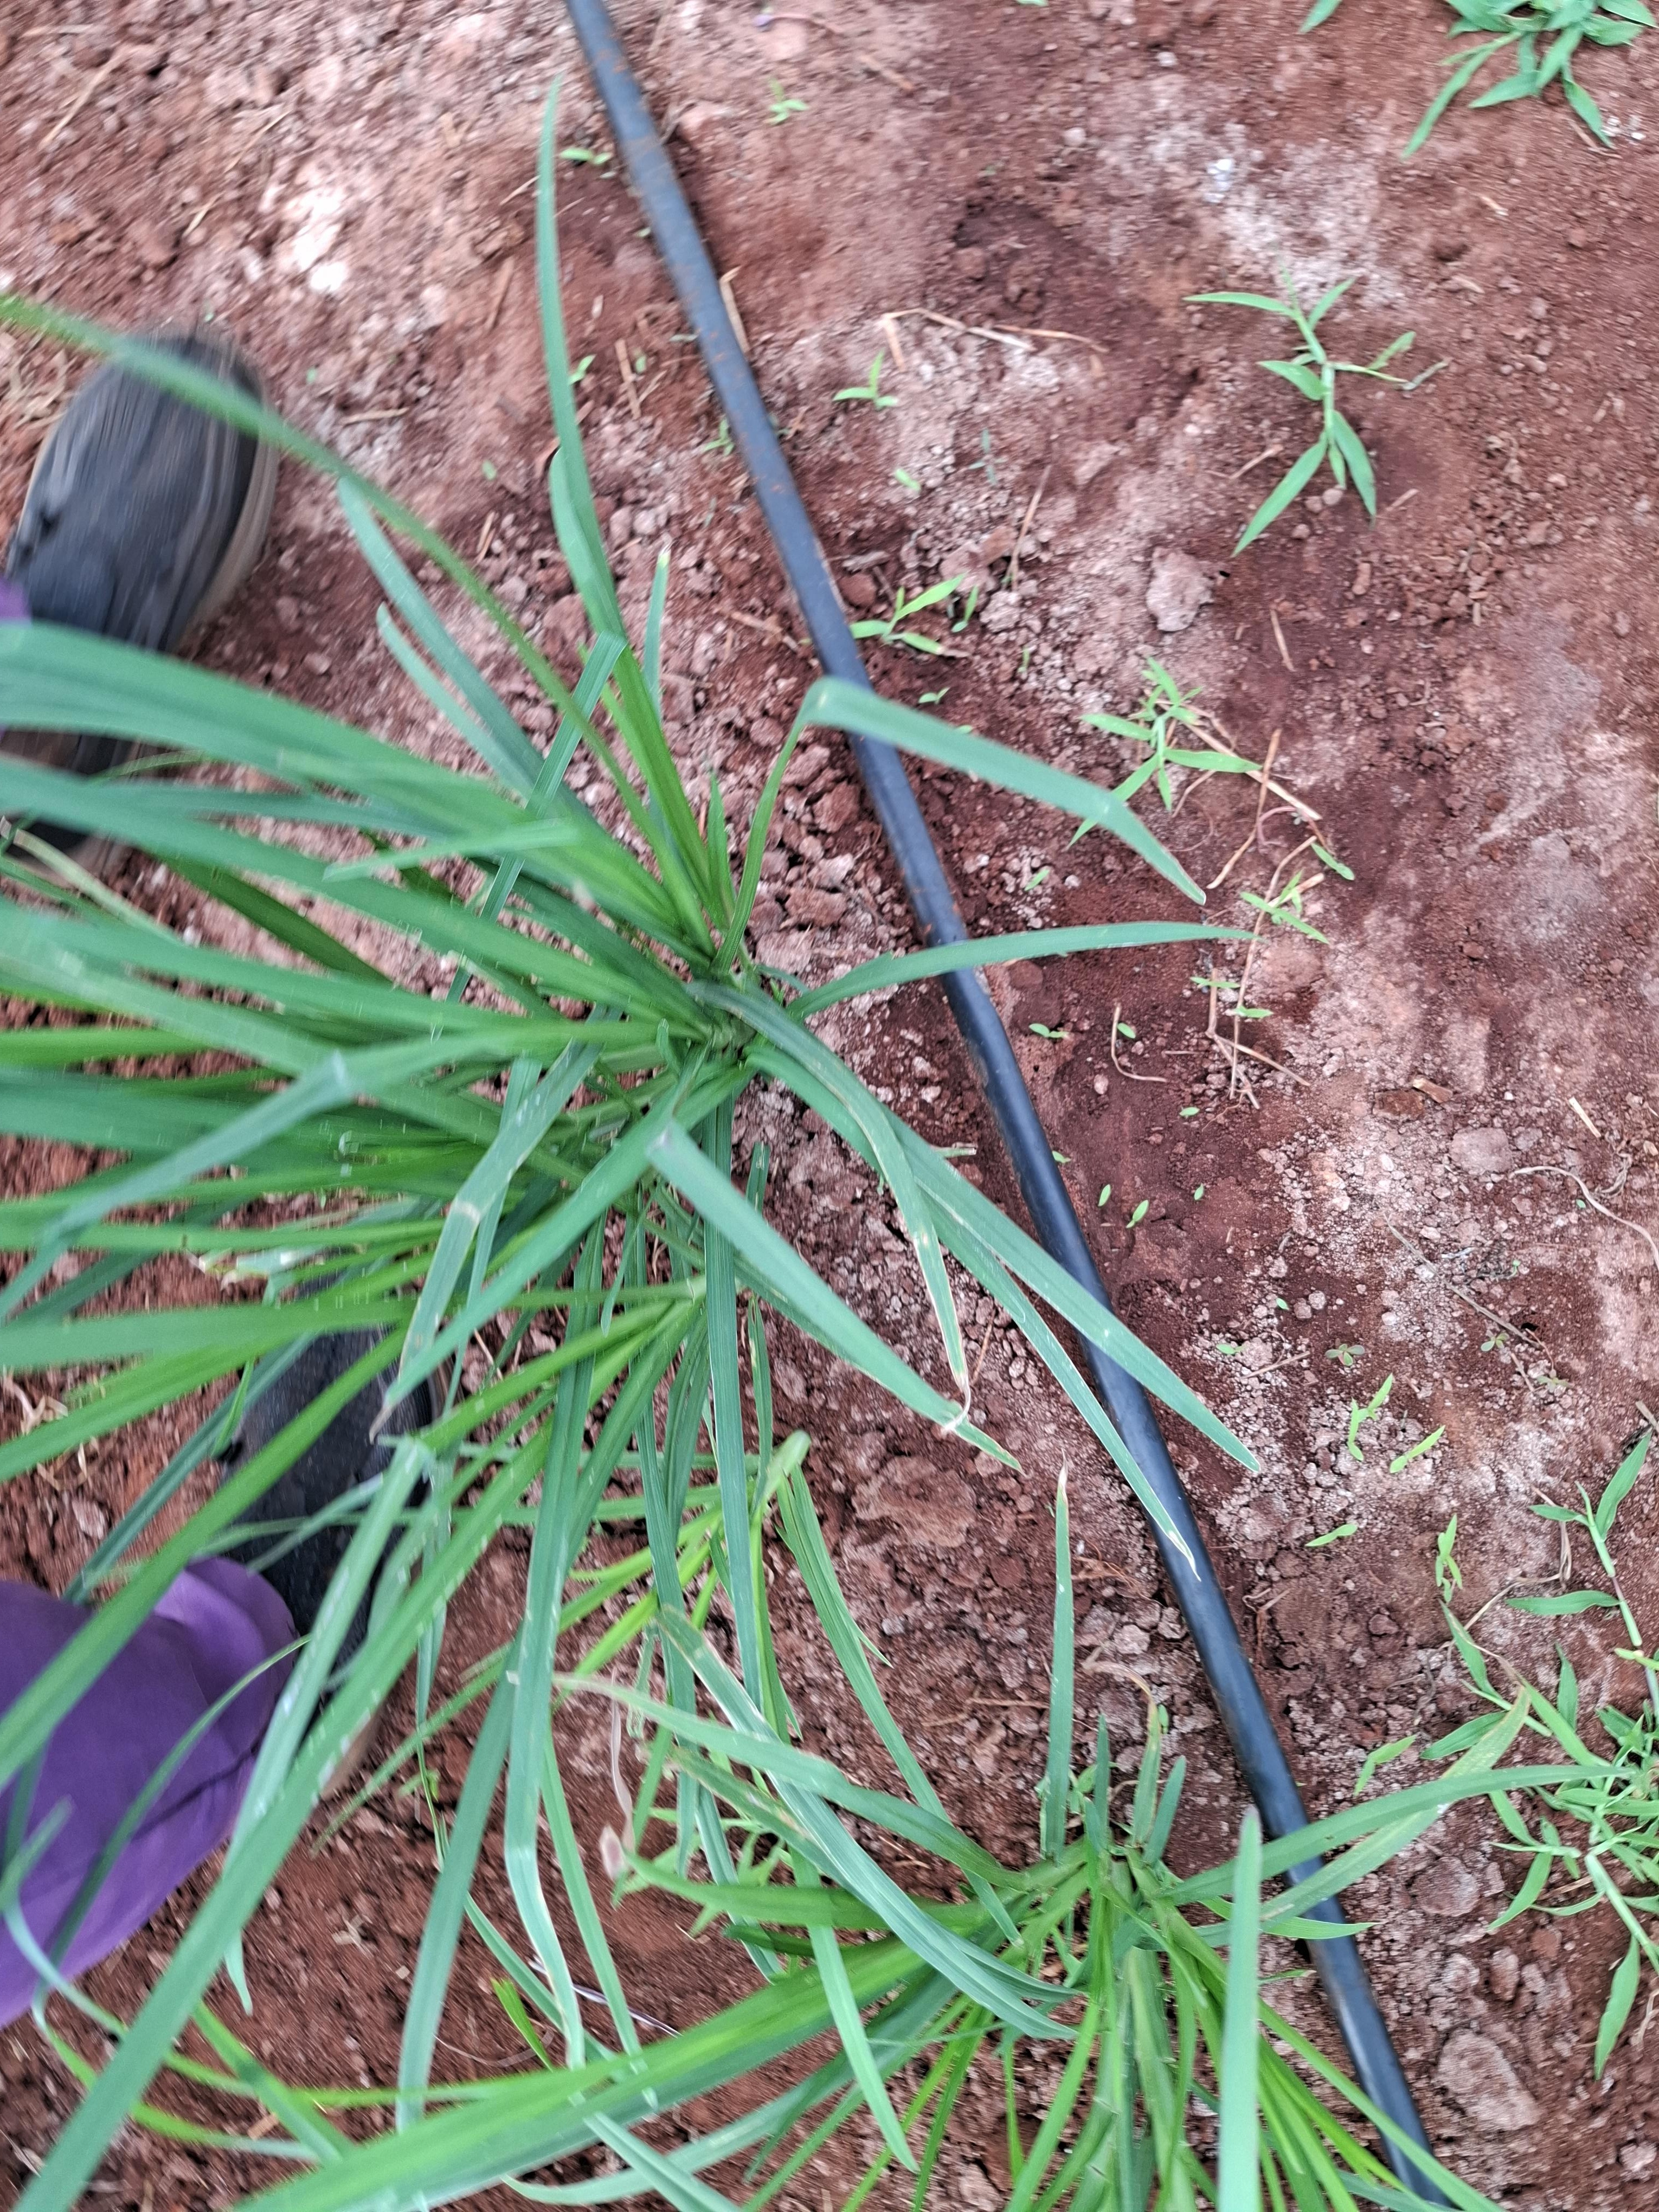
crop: finger millet
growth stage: vegetative
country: Kenya
